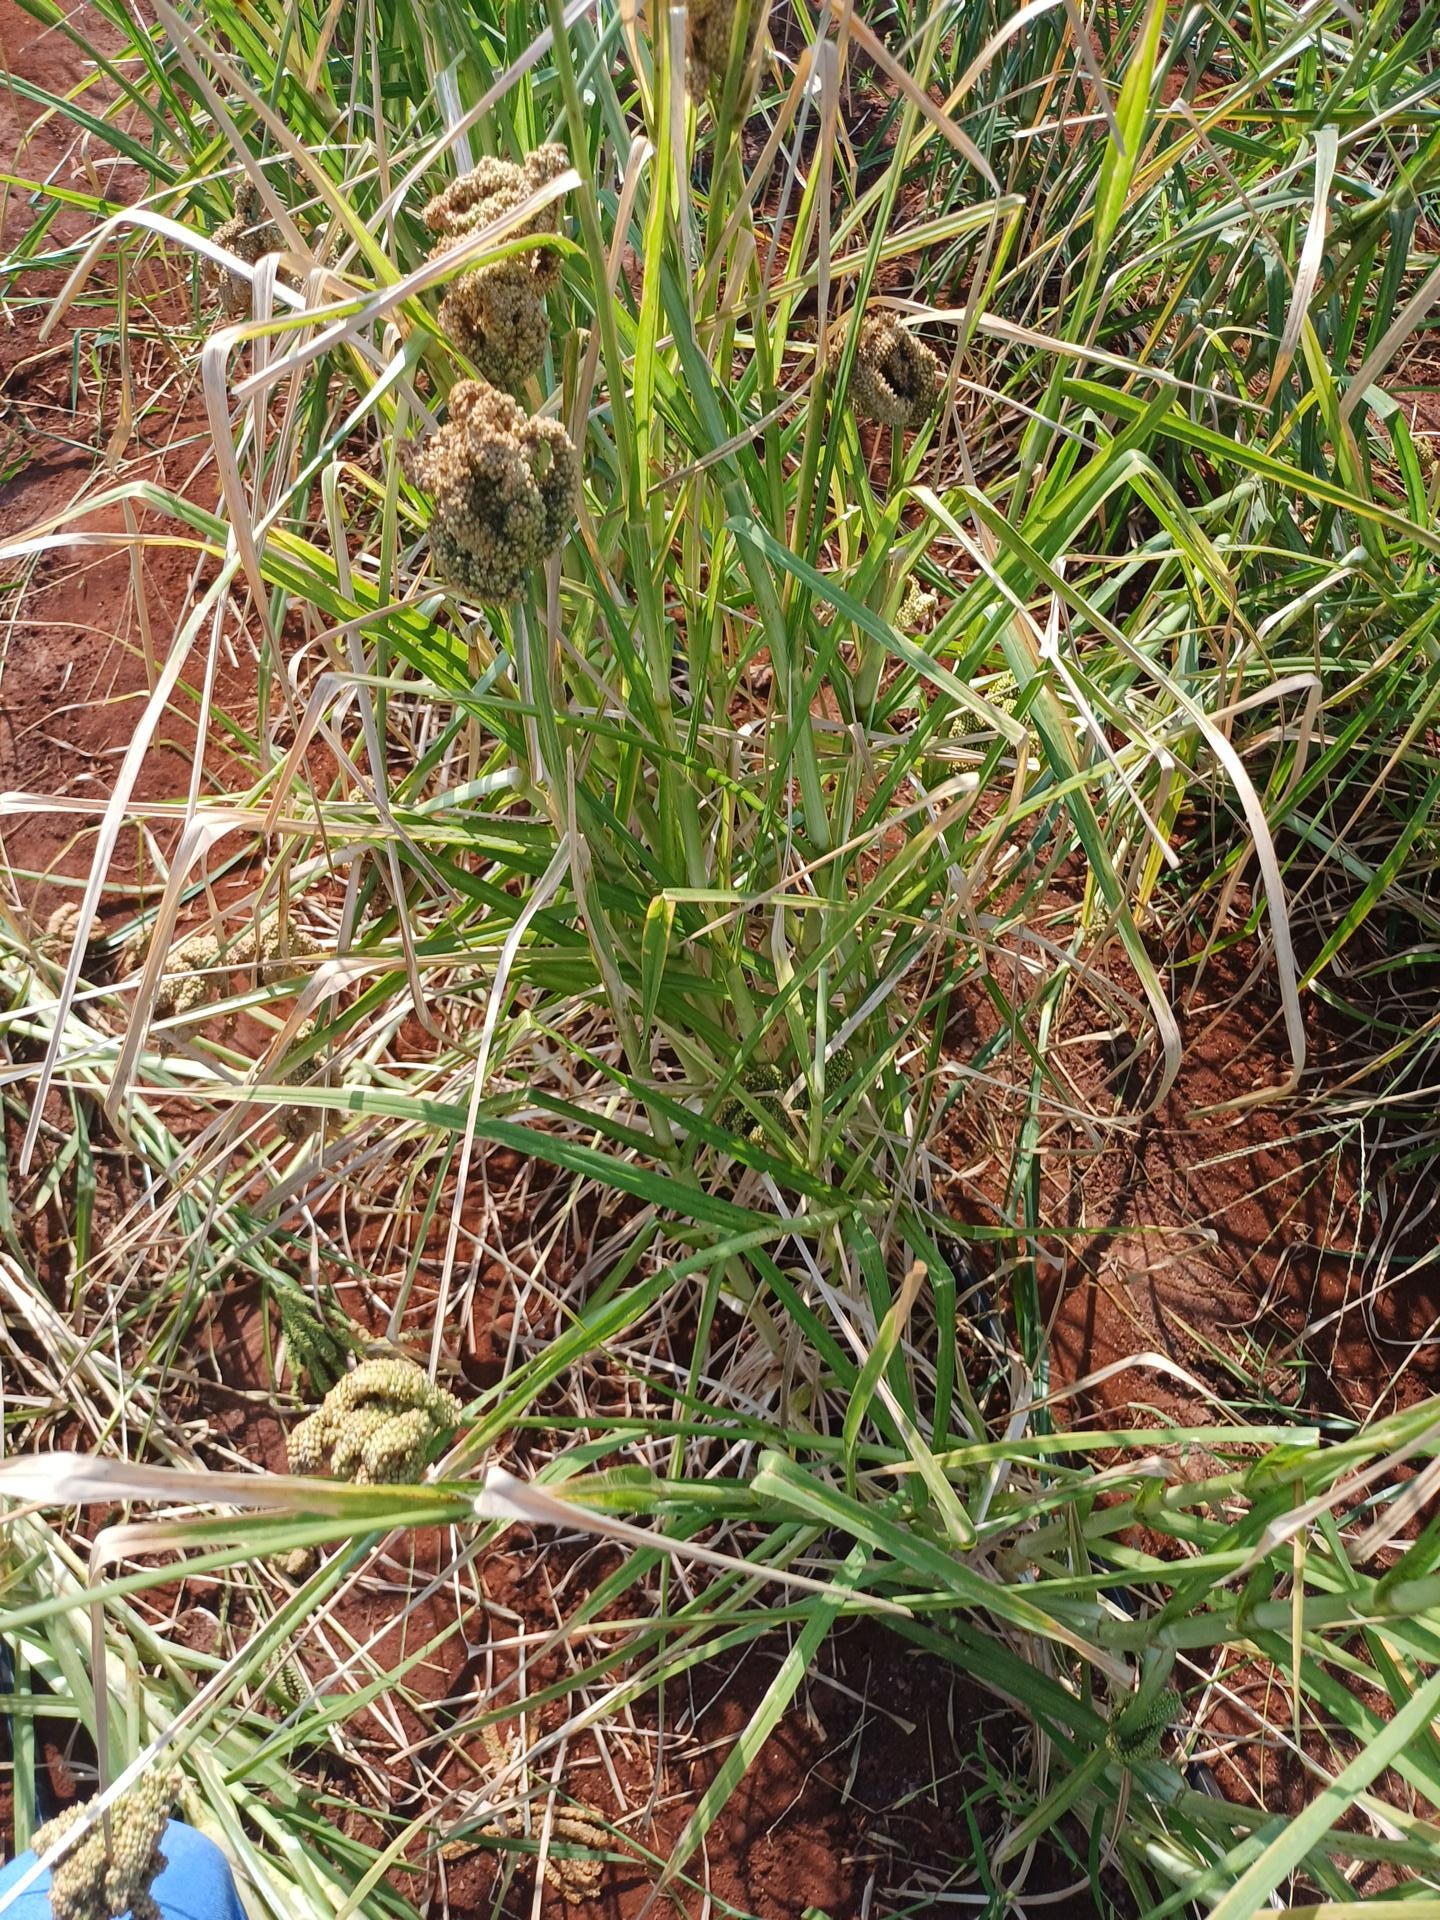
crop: finger millet
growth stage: filling grain
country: Kenya
